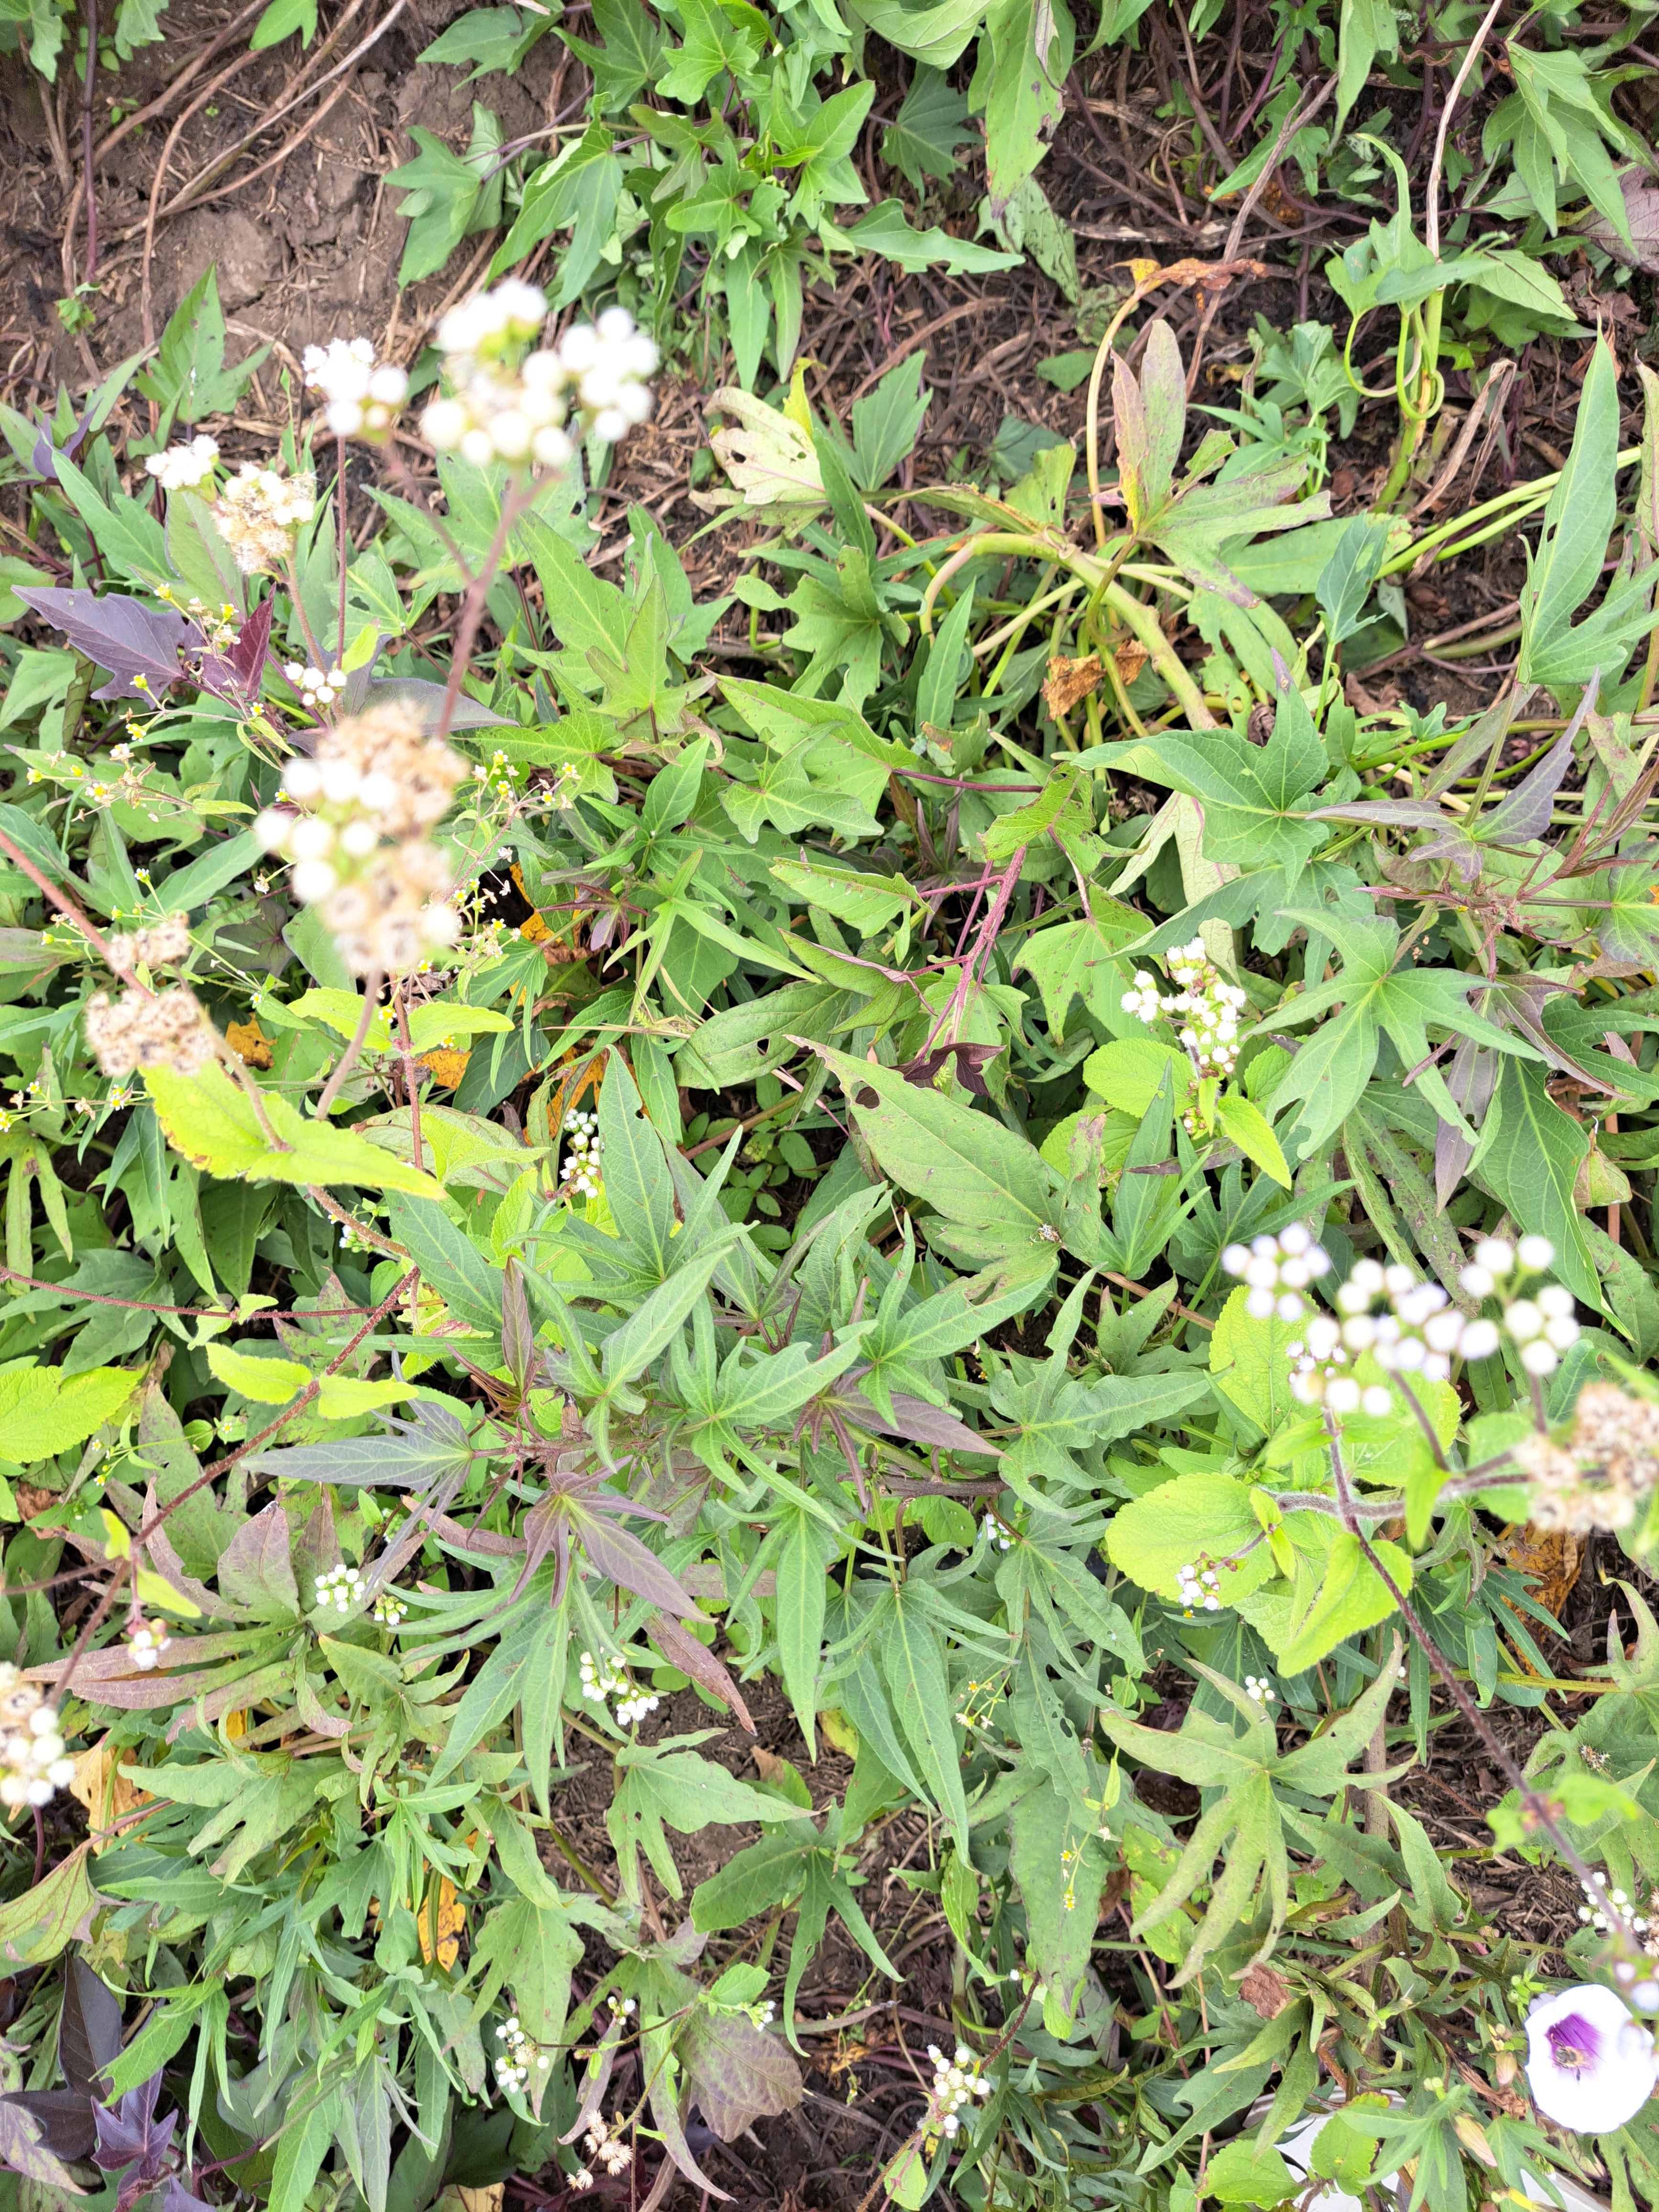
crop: sweet potato
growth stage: flowering
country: Tanzania
